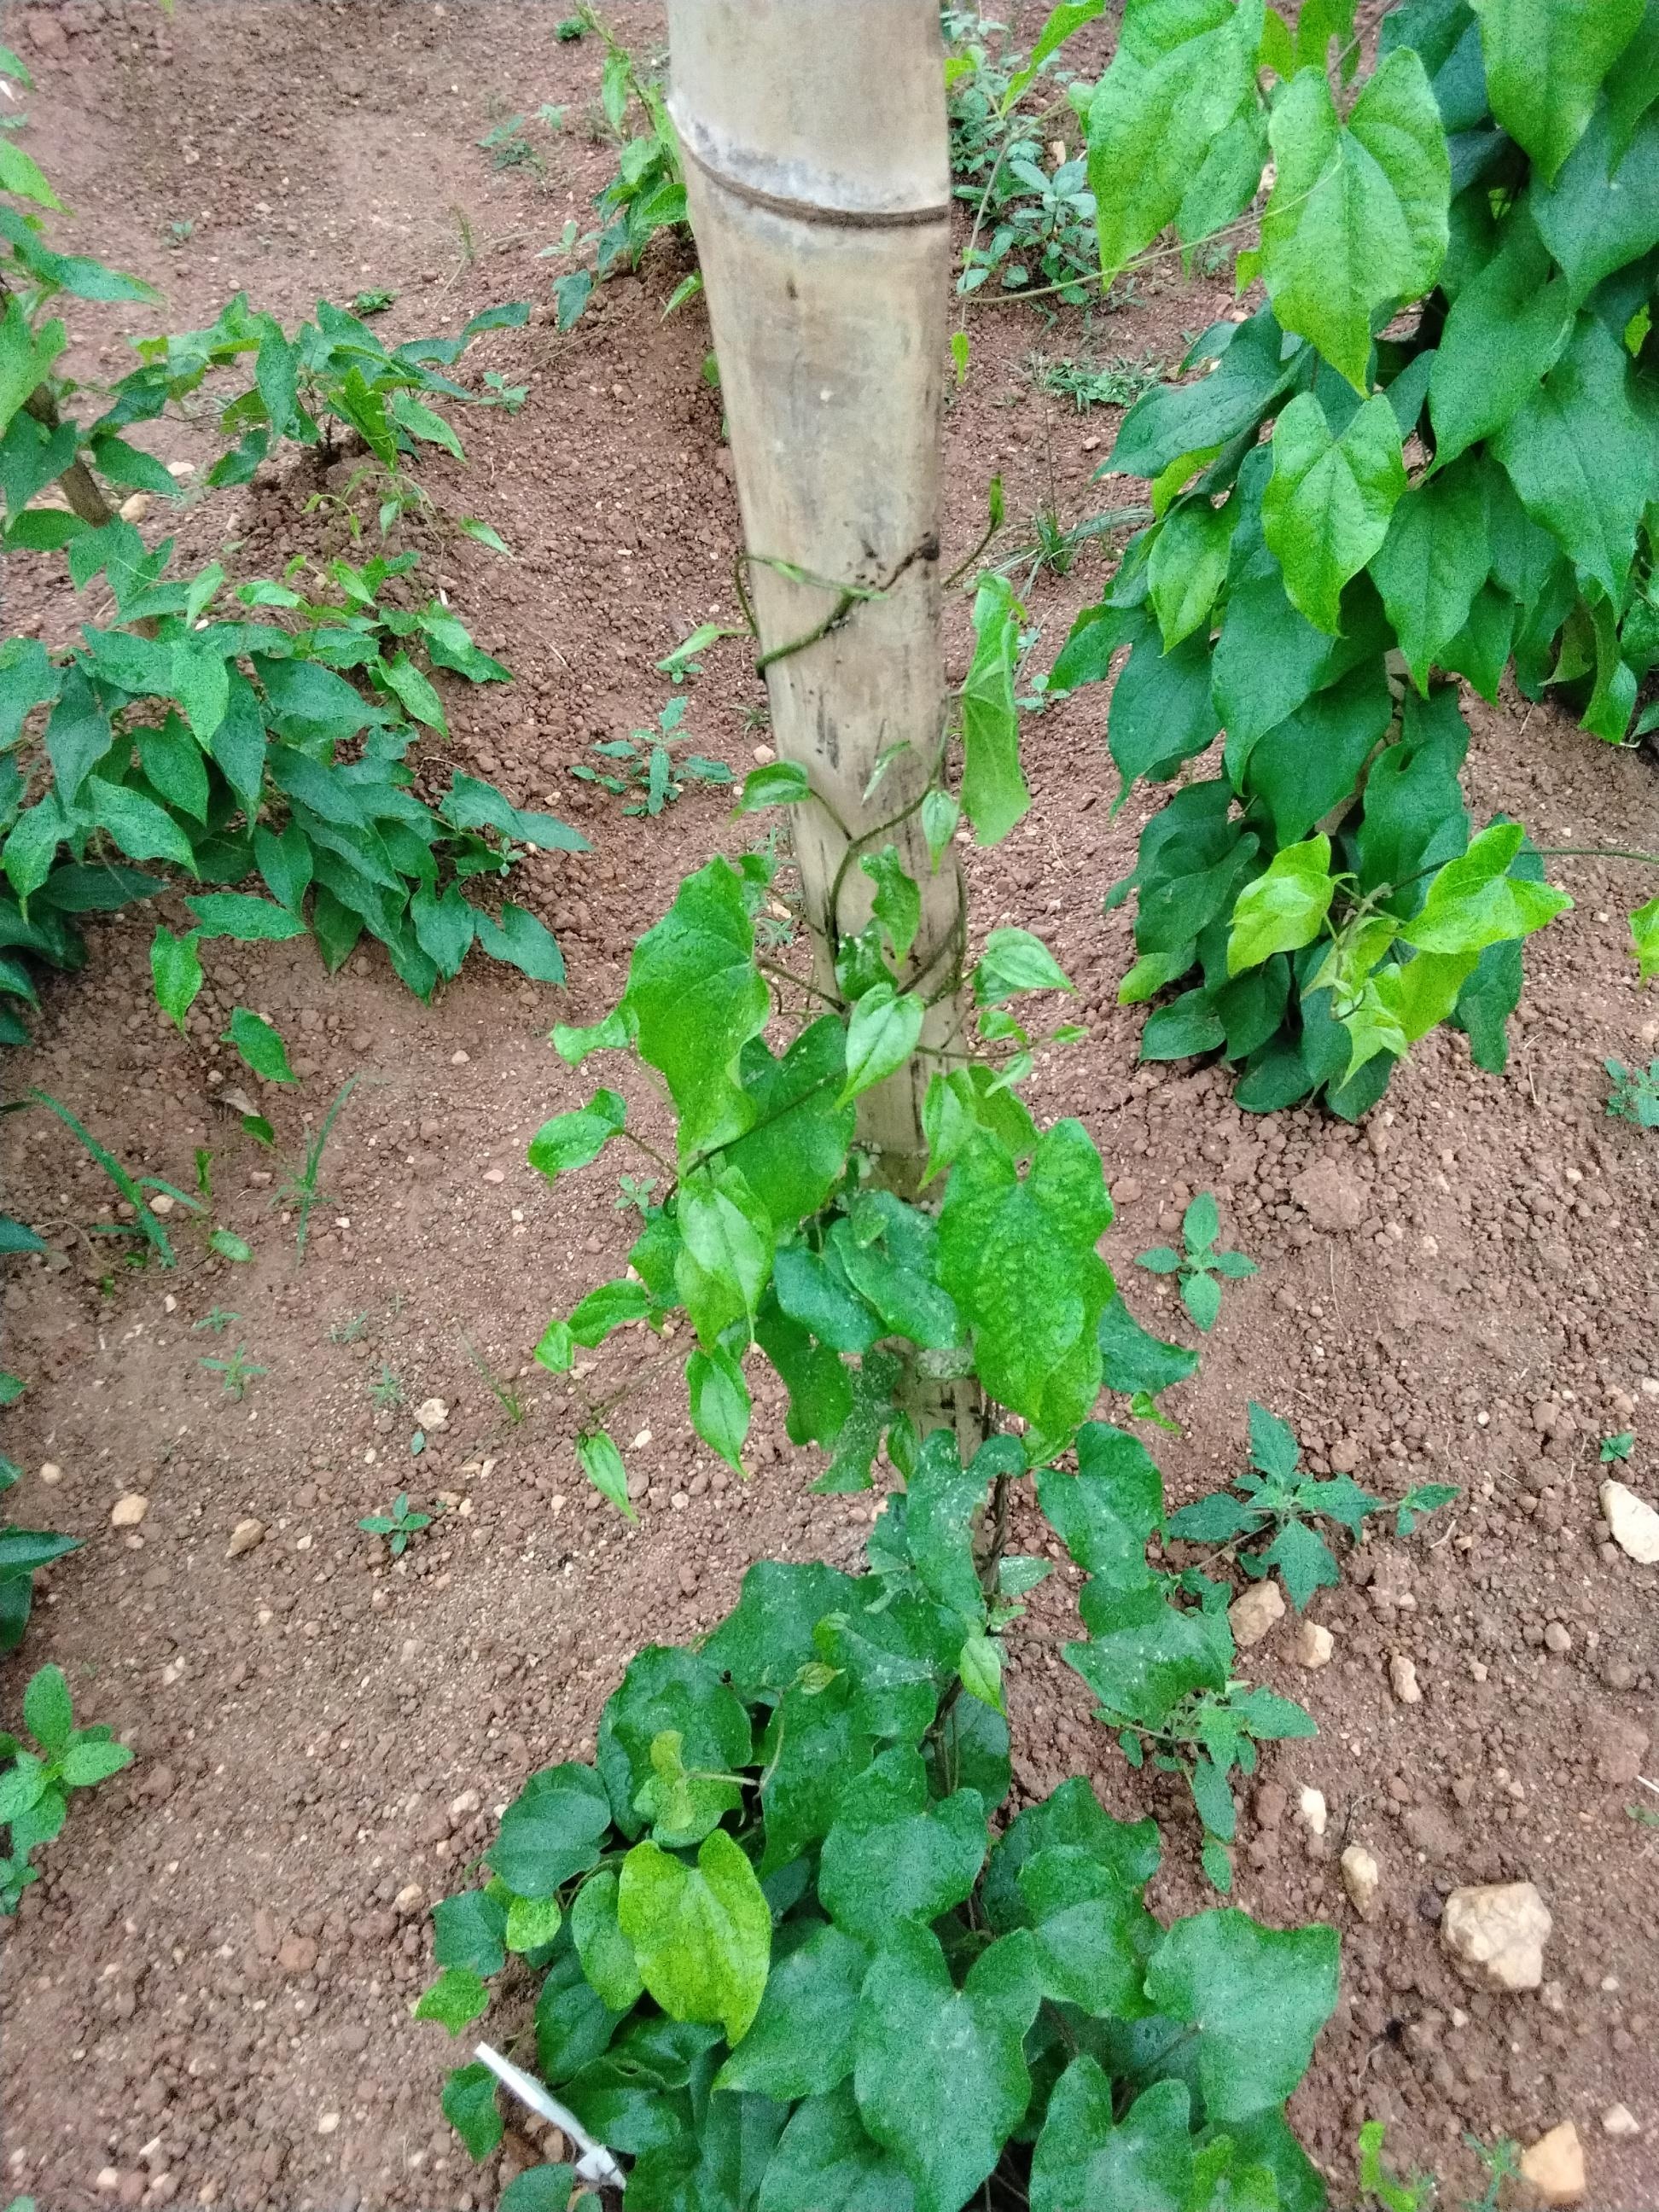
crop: yam
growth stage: vegetative
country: Nigeria
